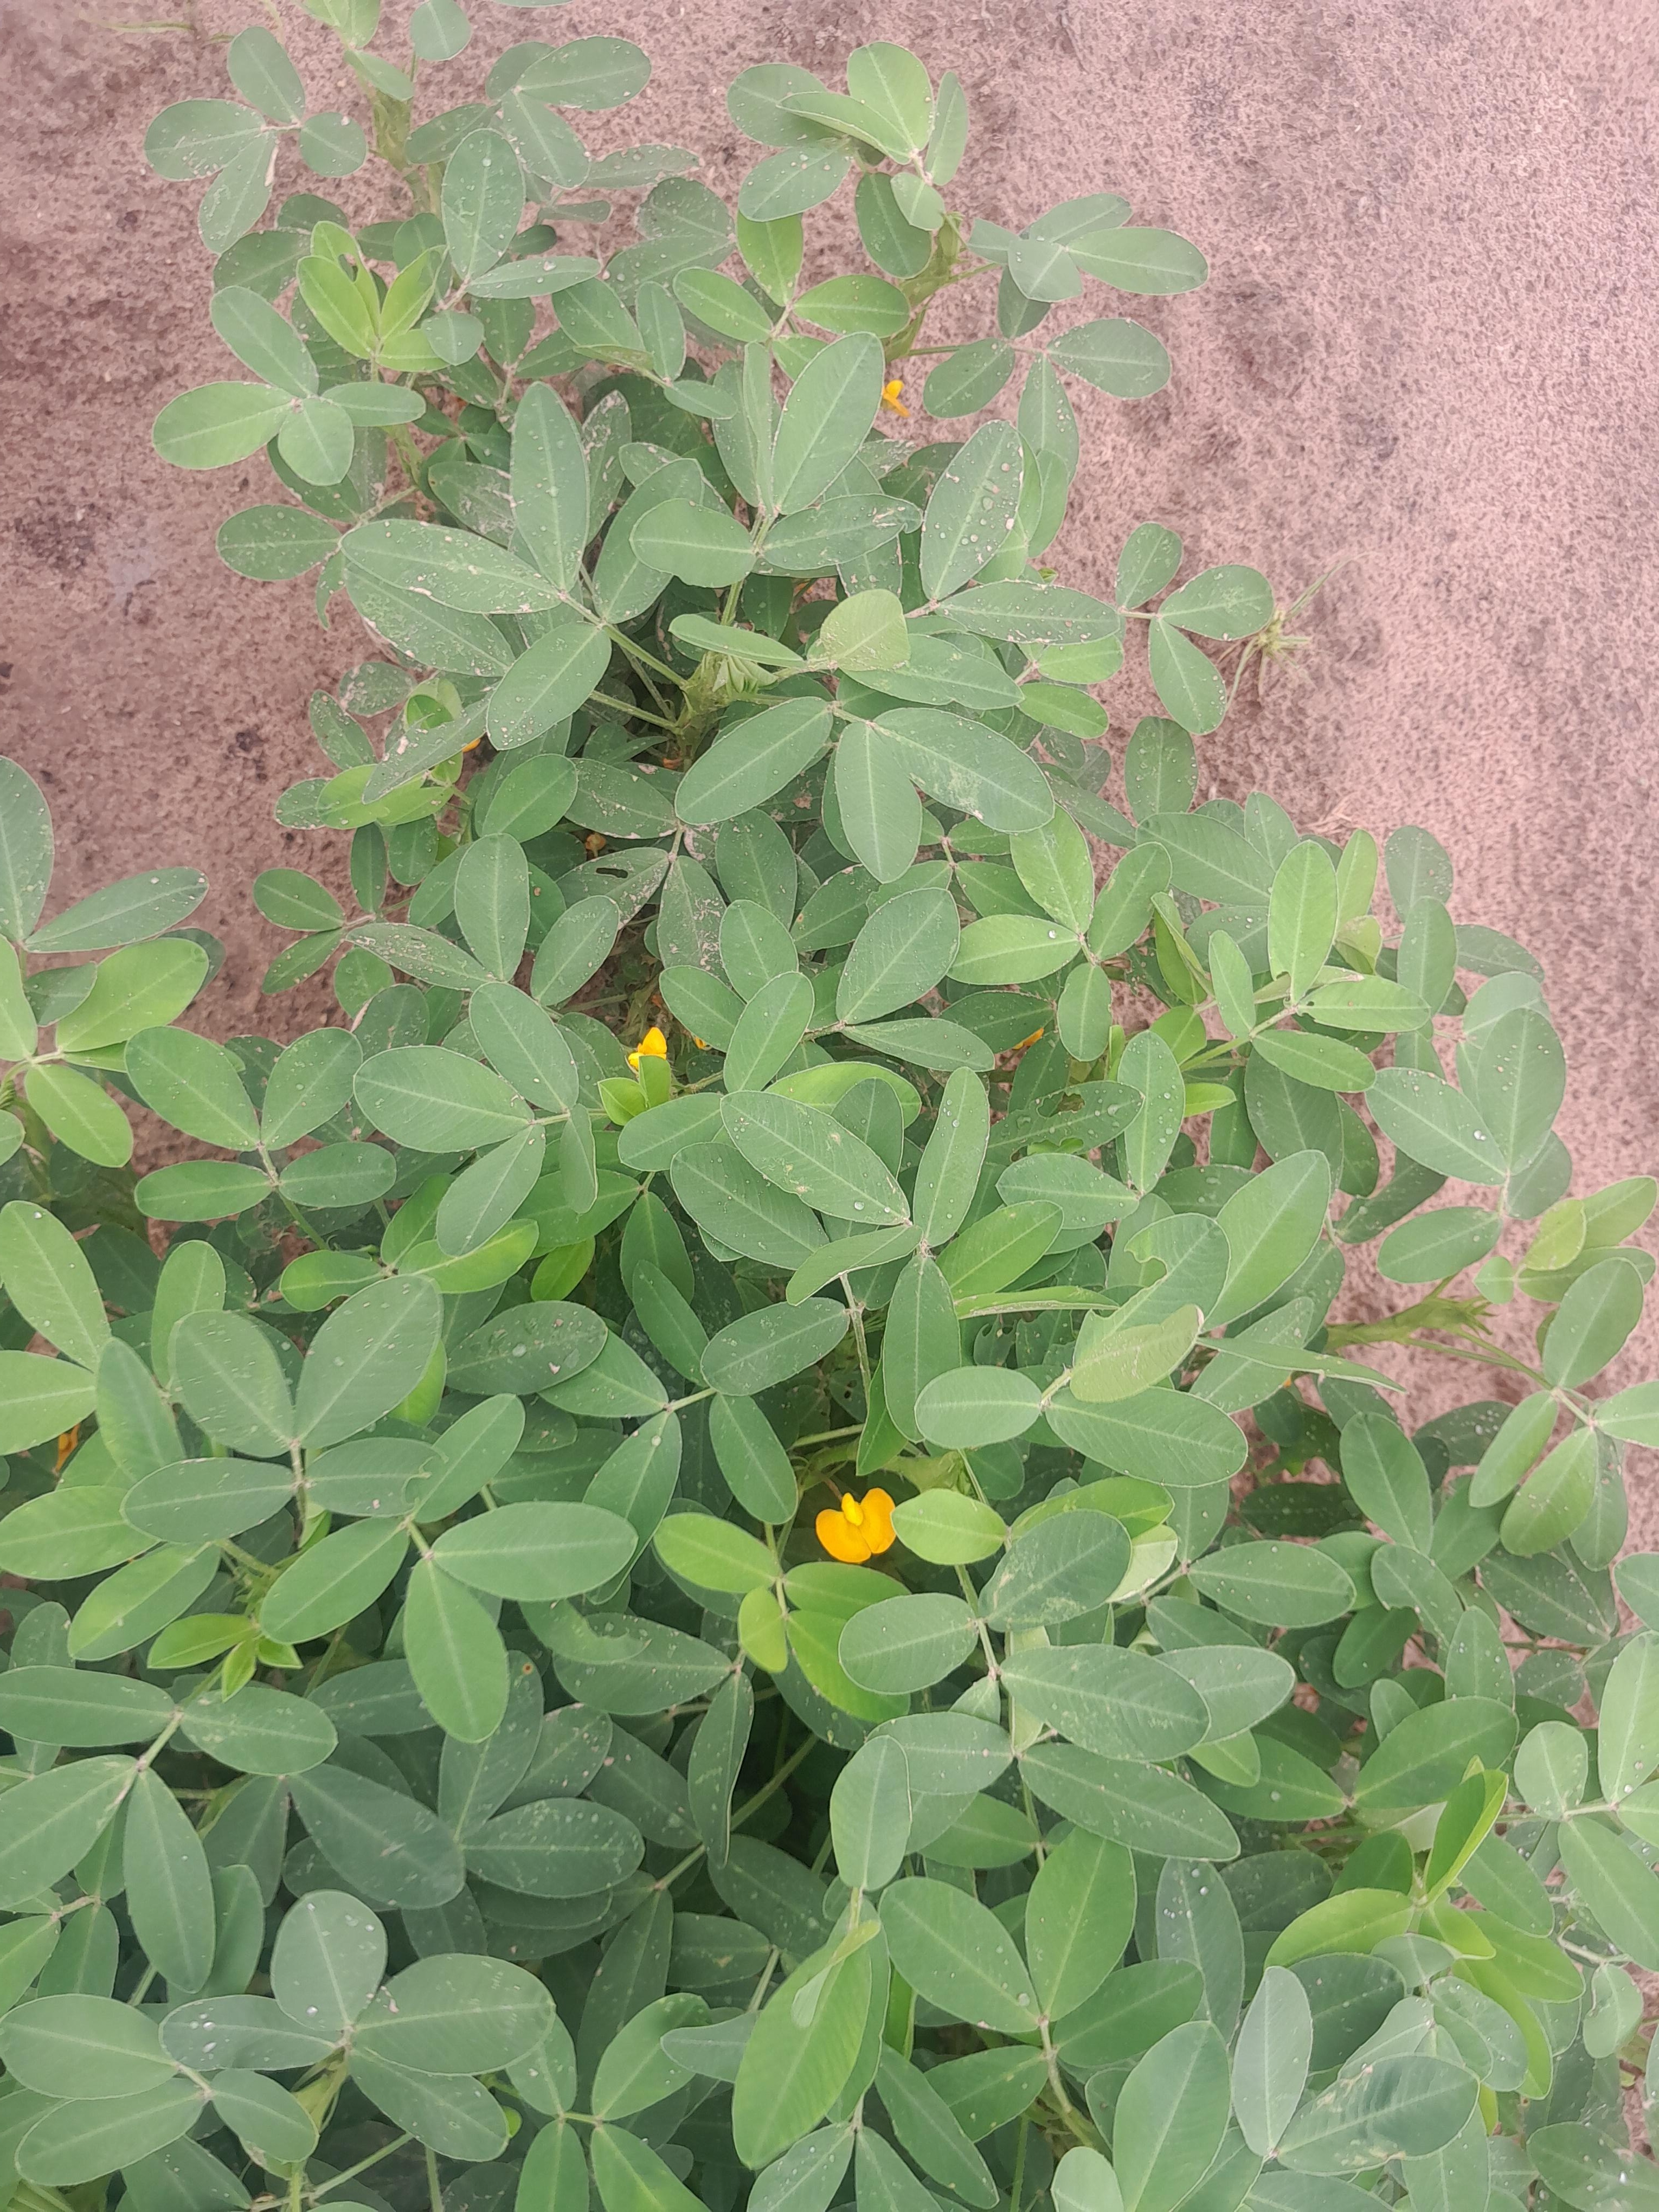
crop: groundnut
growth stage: flowering
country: Senegal
